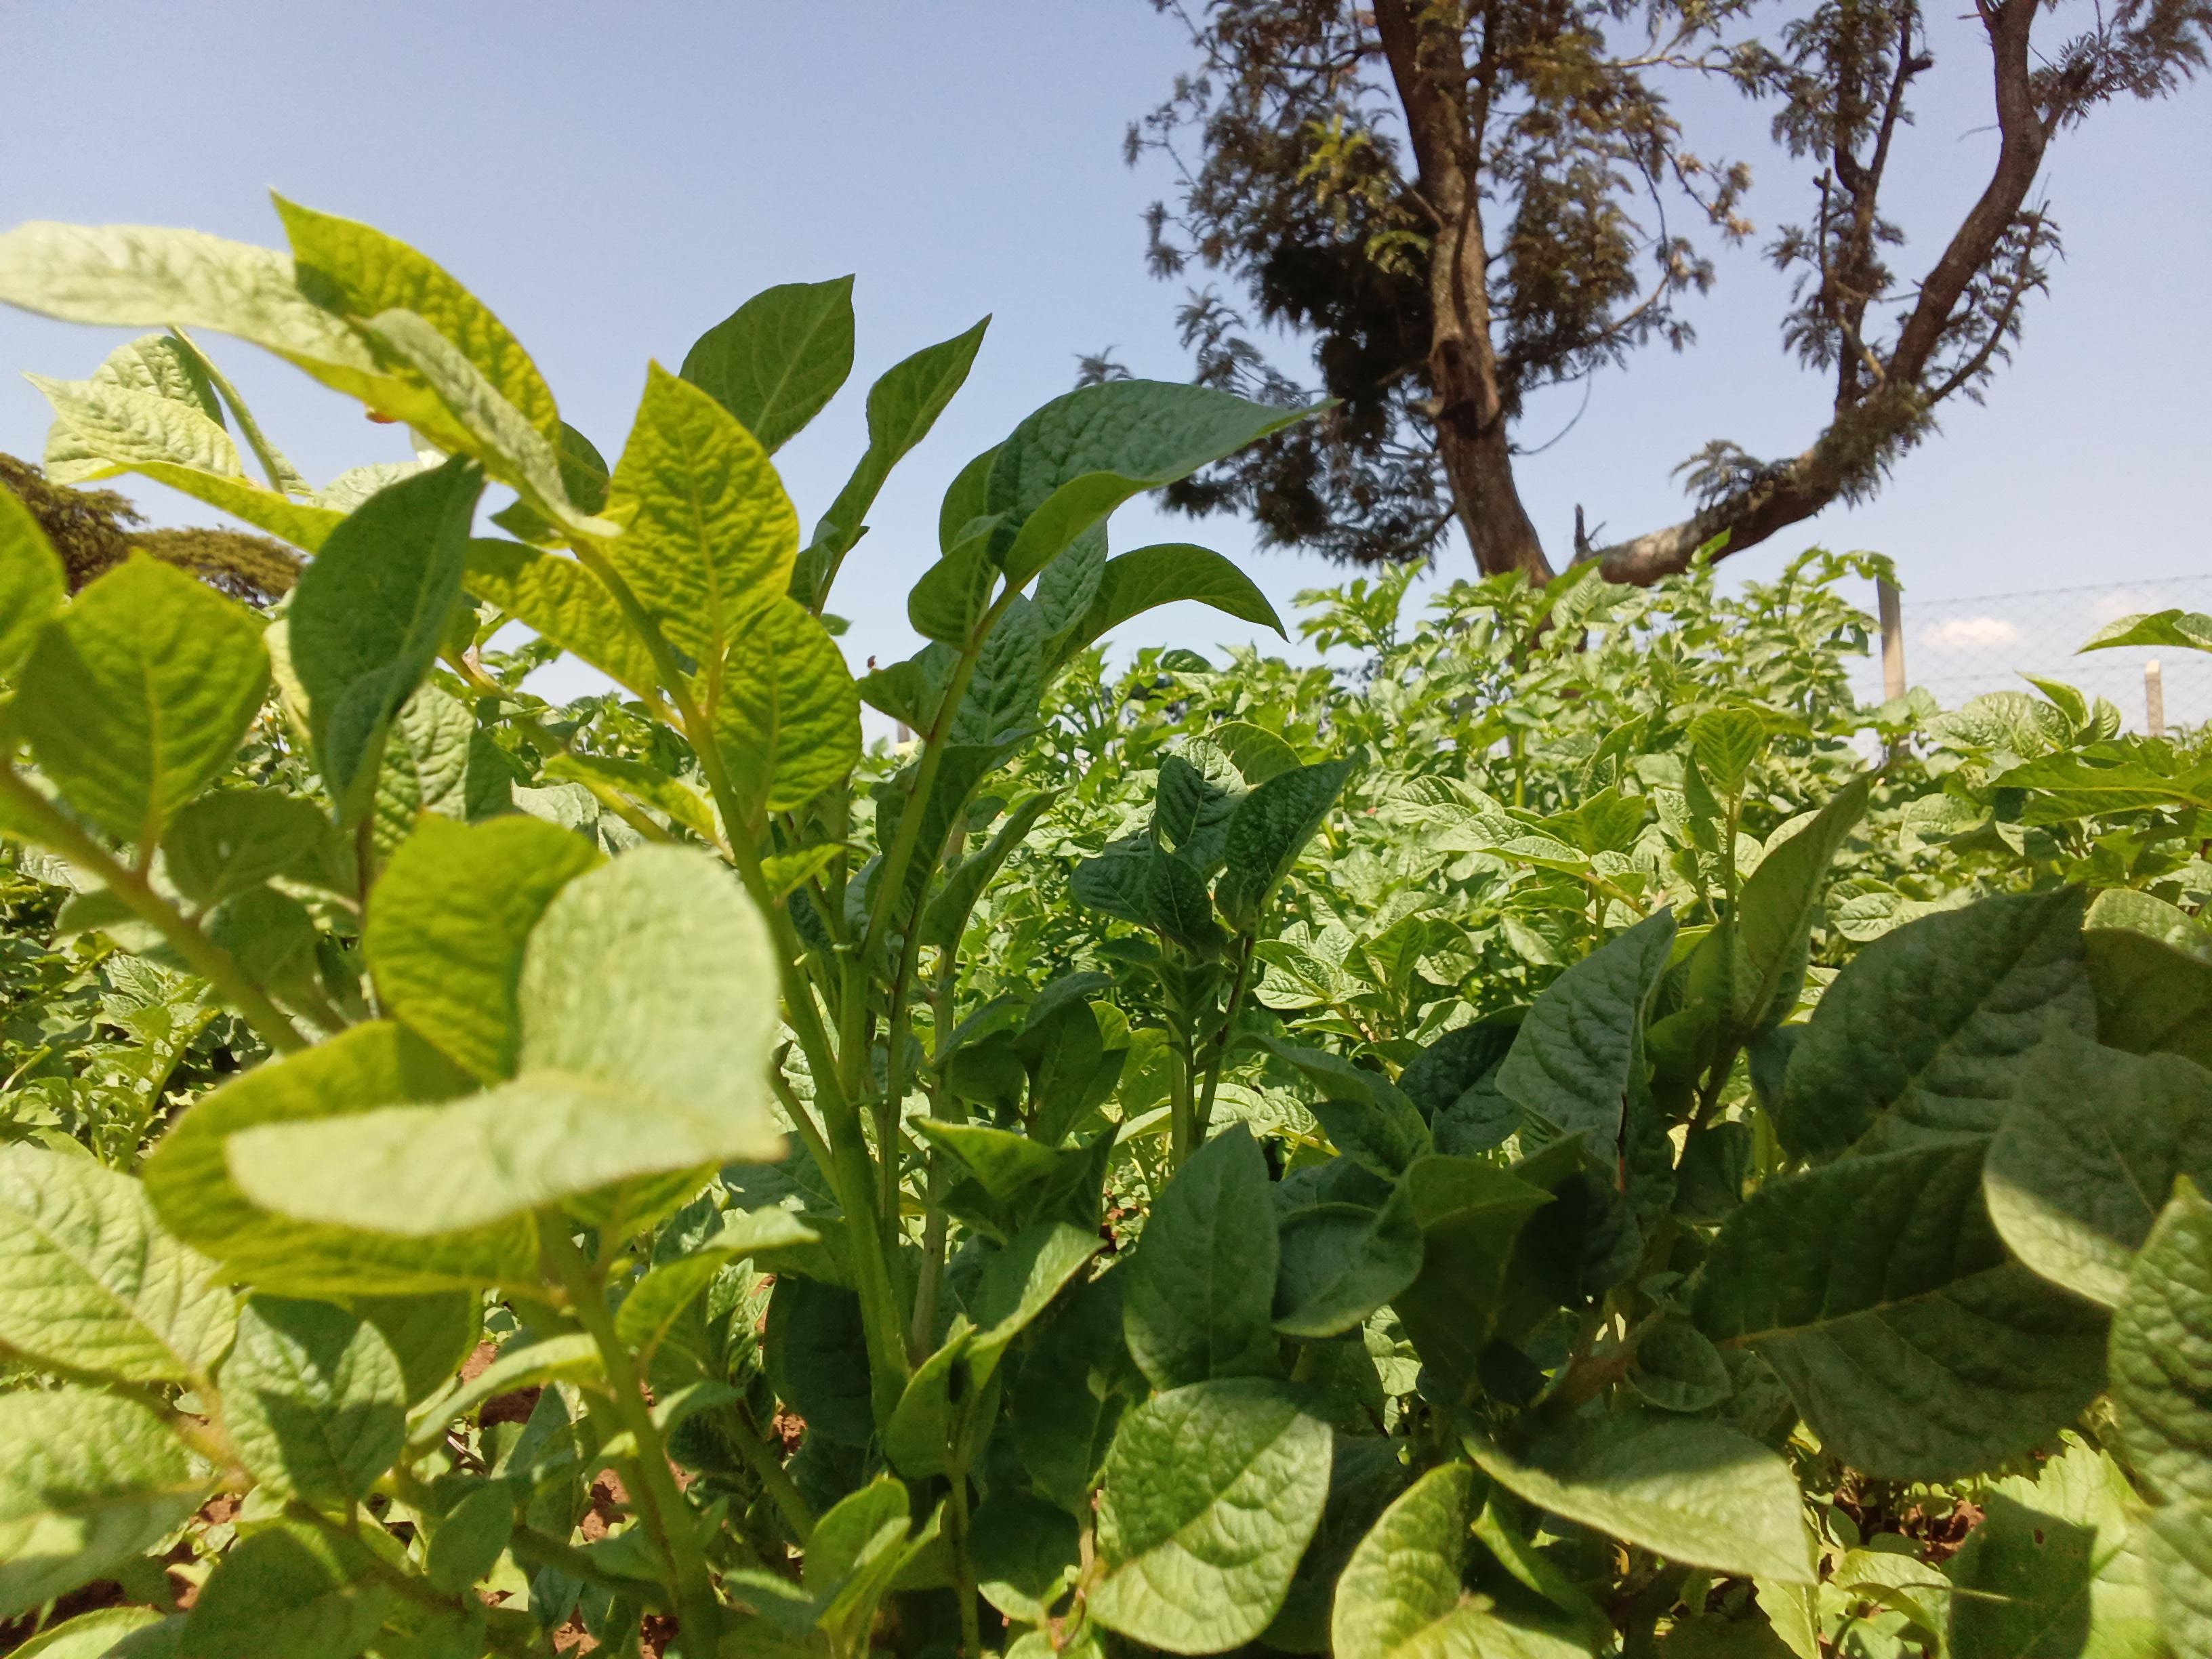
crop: potato
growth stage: vegetative
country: Kenya
